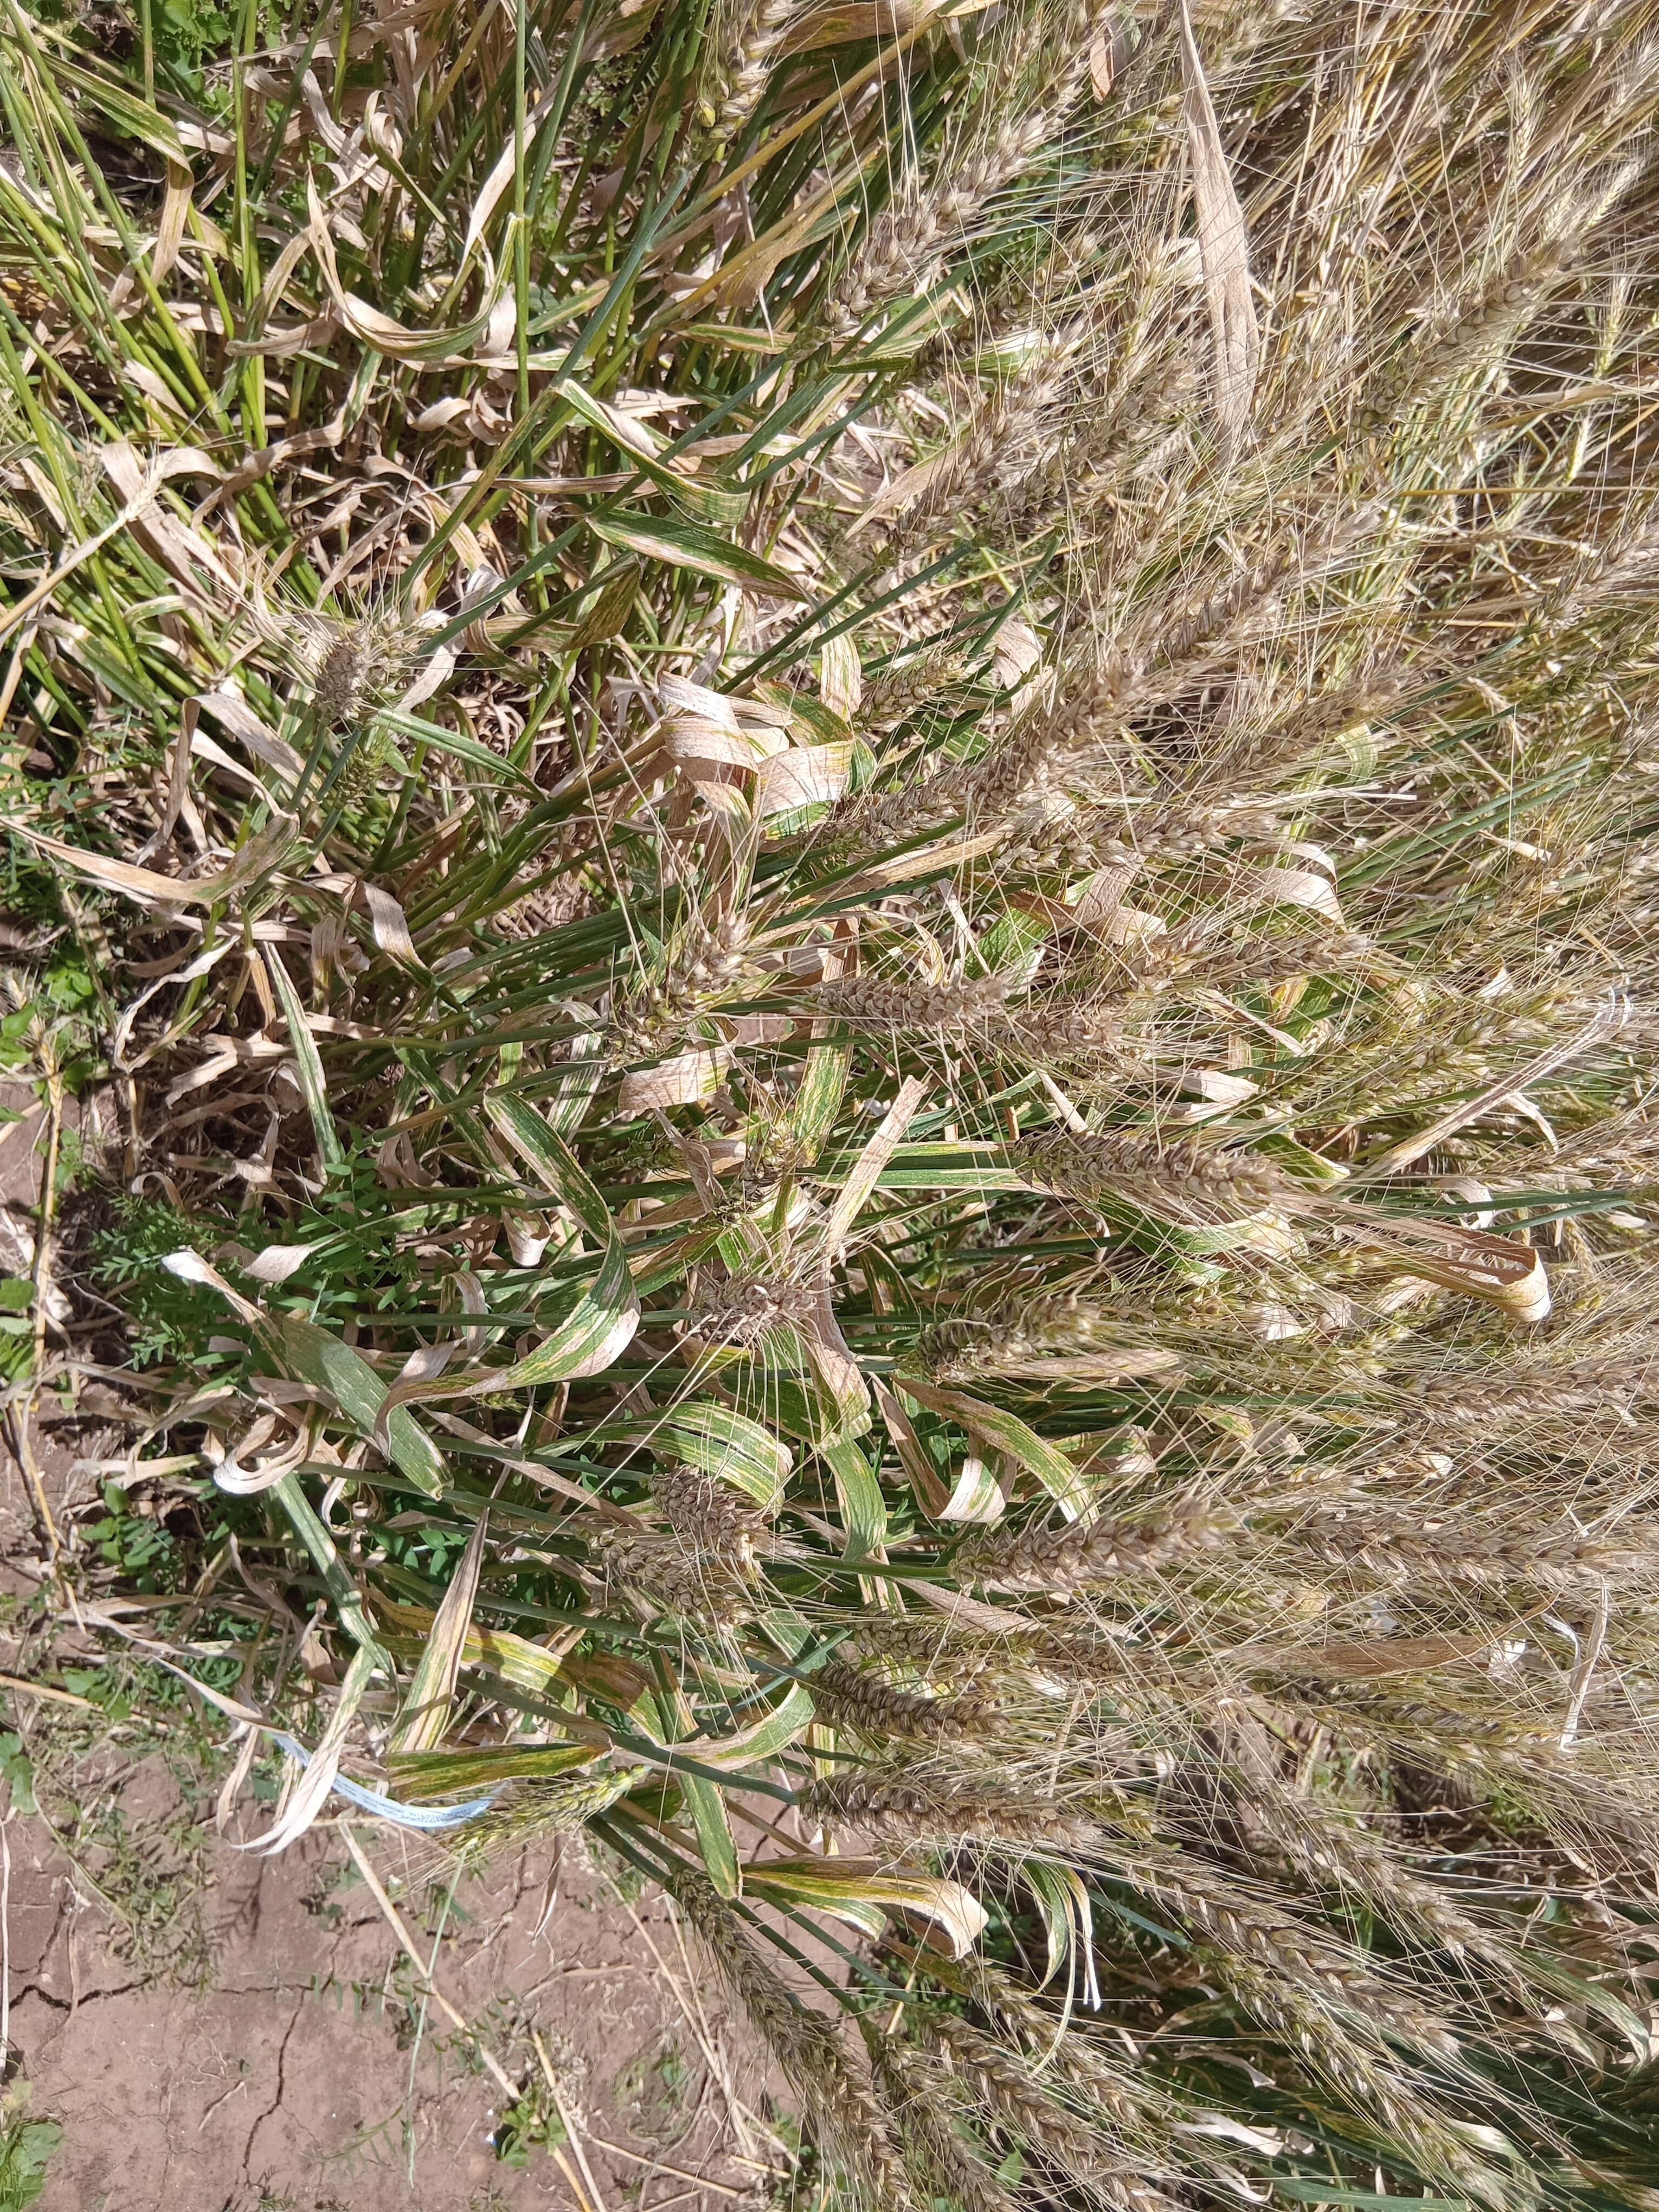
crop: wheat
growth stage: maturity
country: Kenya
